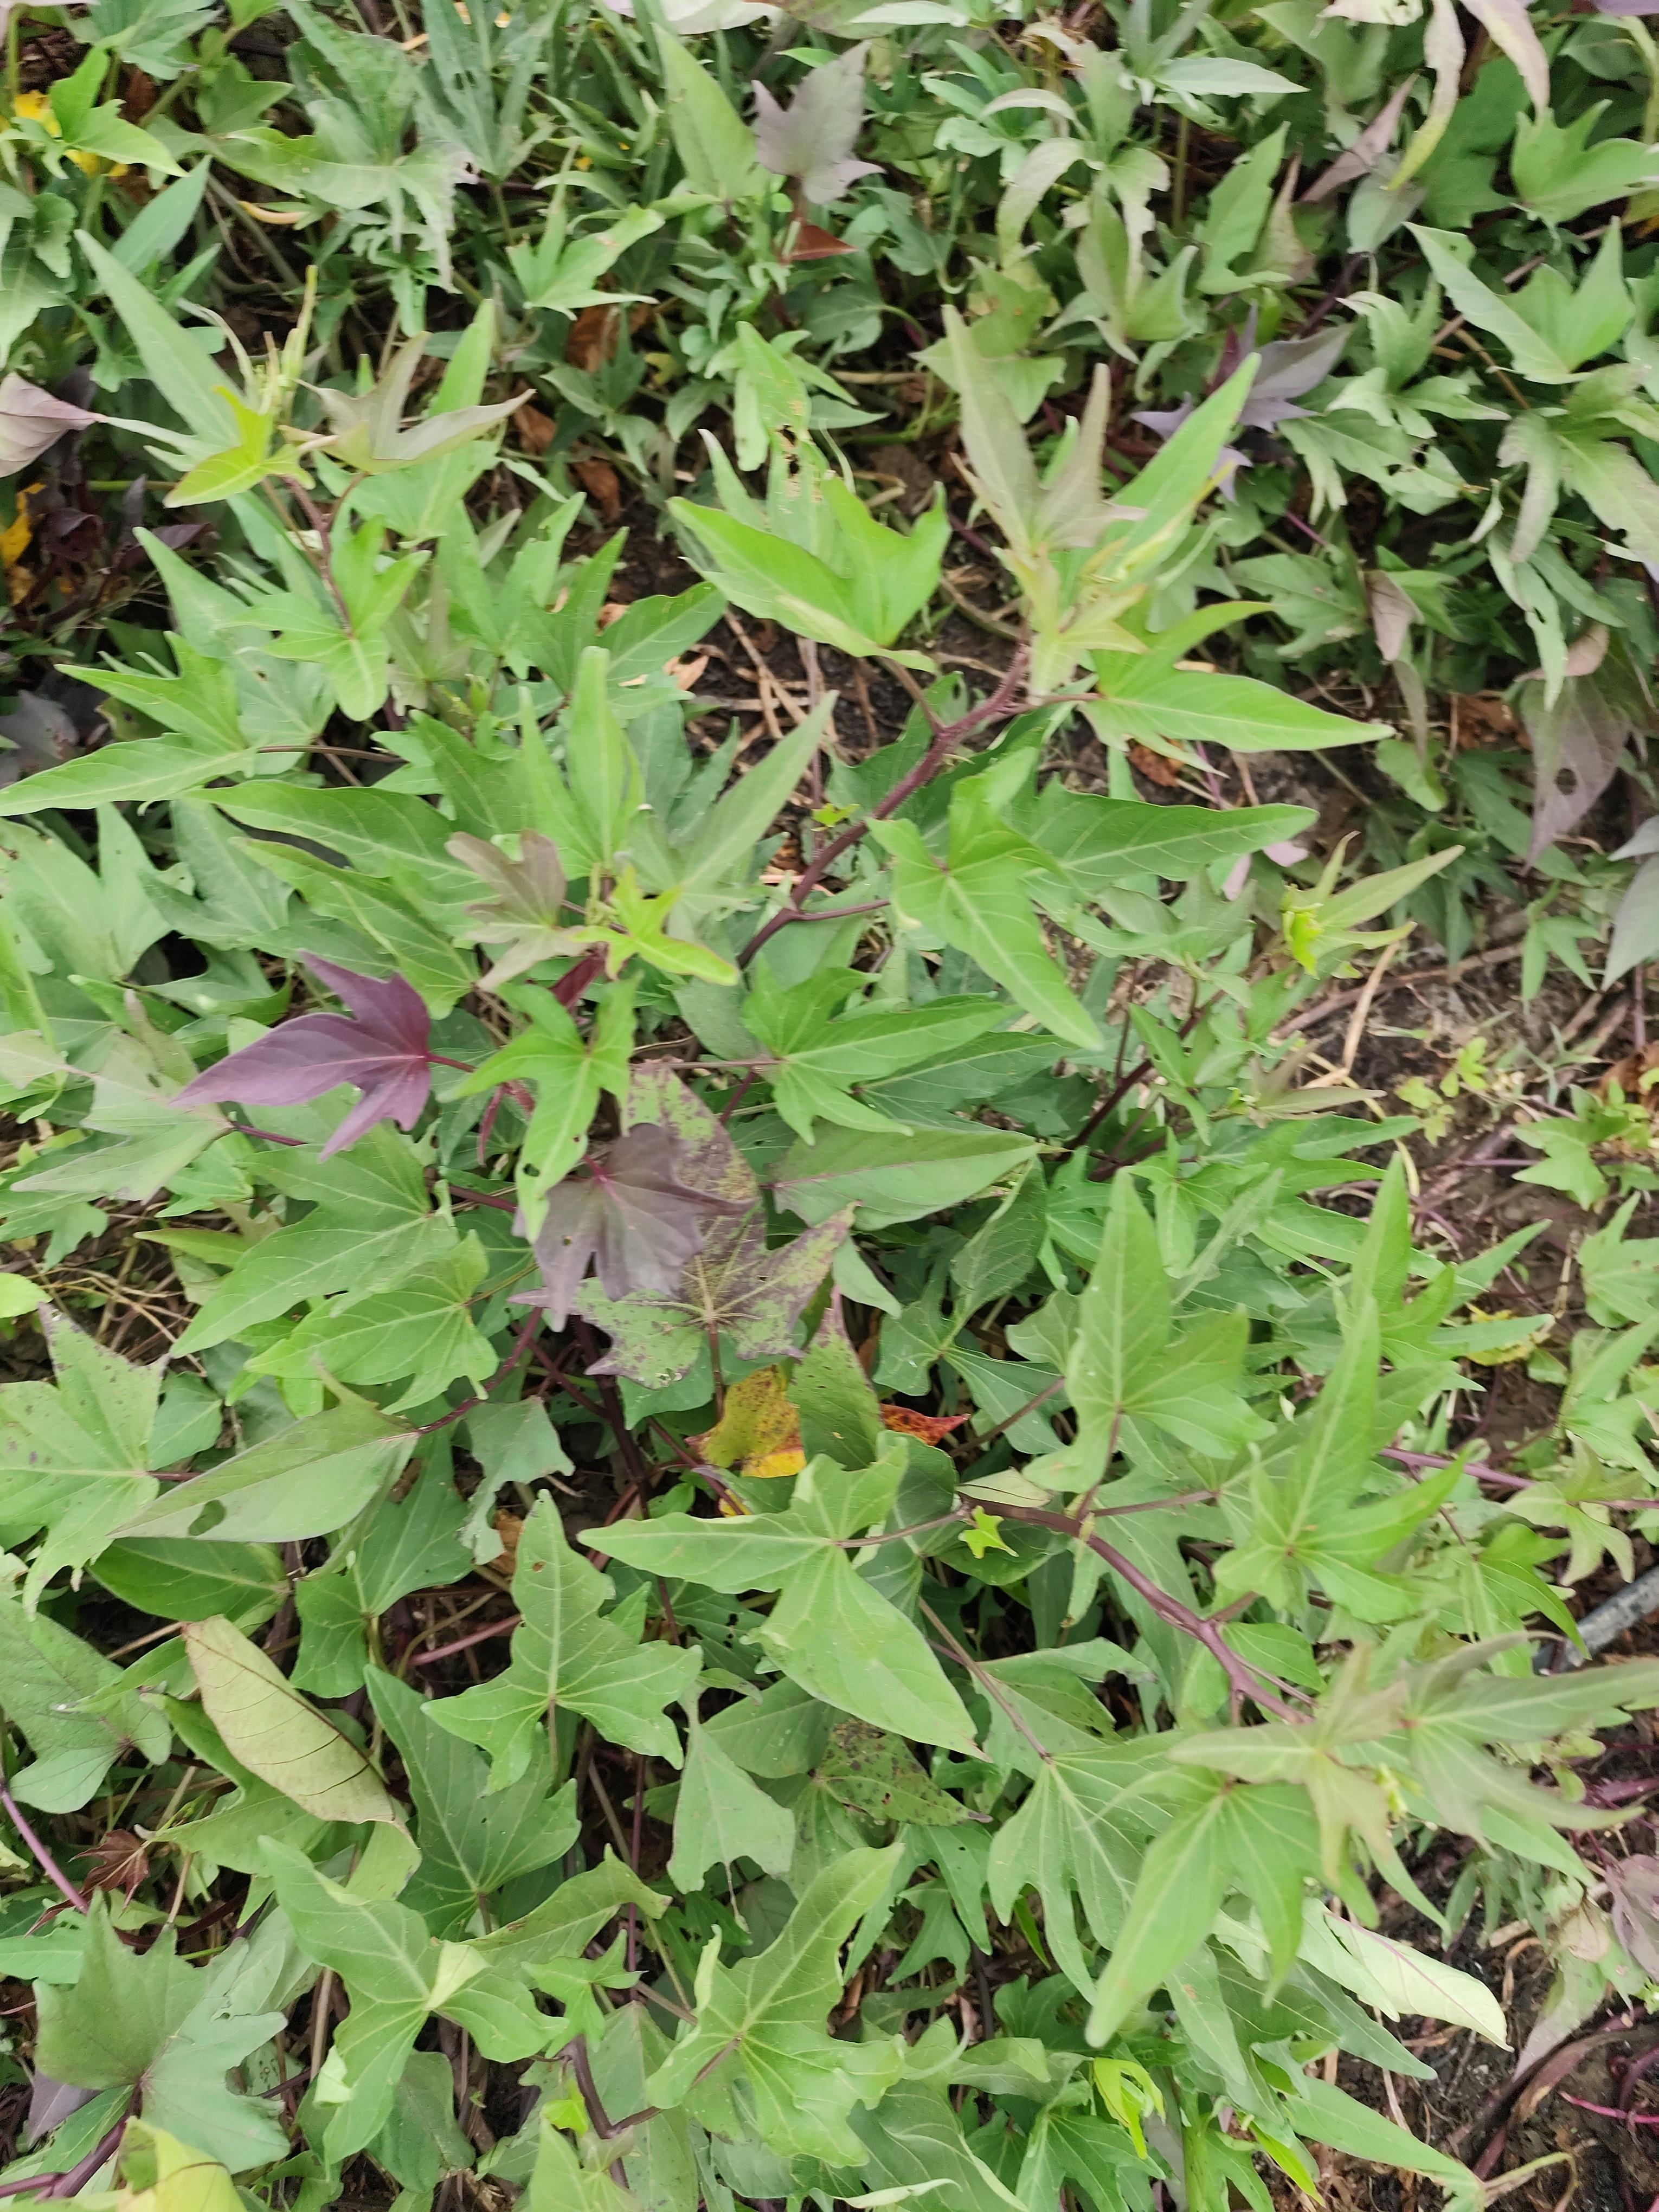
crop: sweet potato
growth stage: flowering
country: Tanzania
